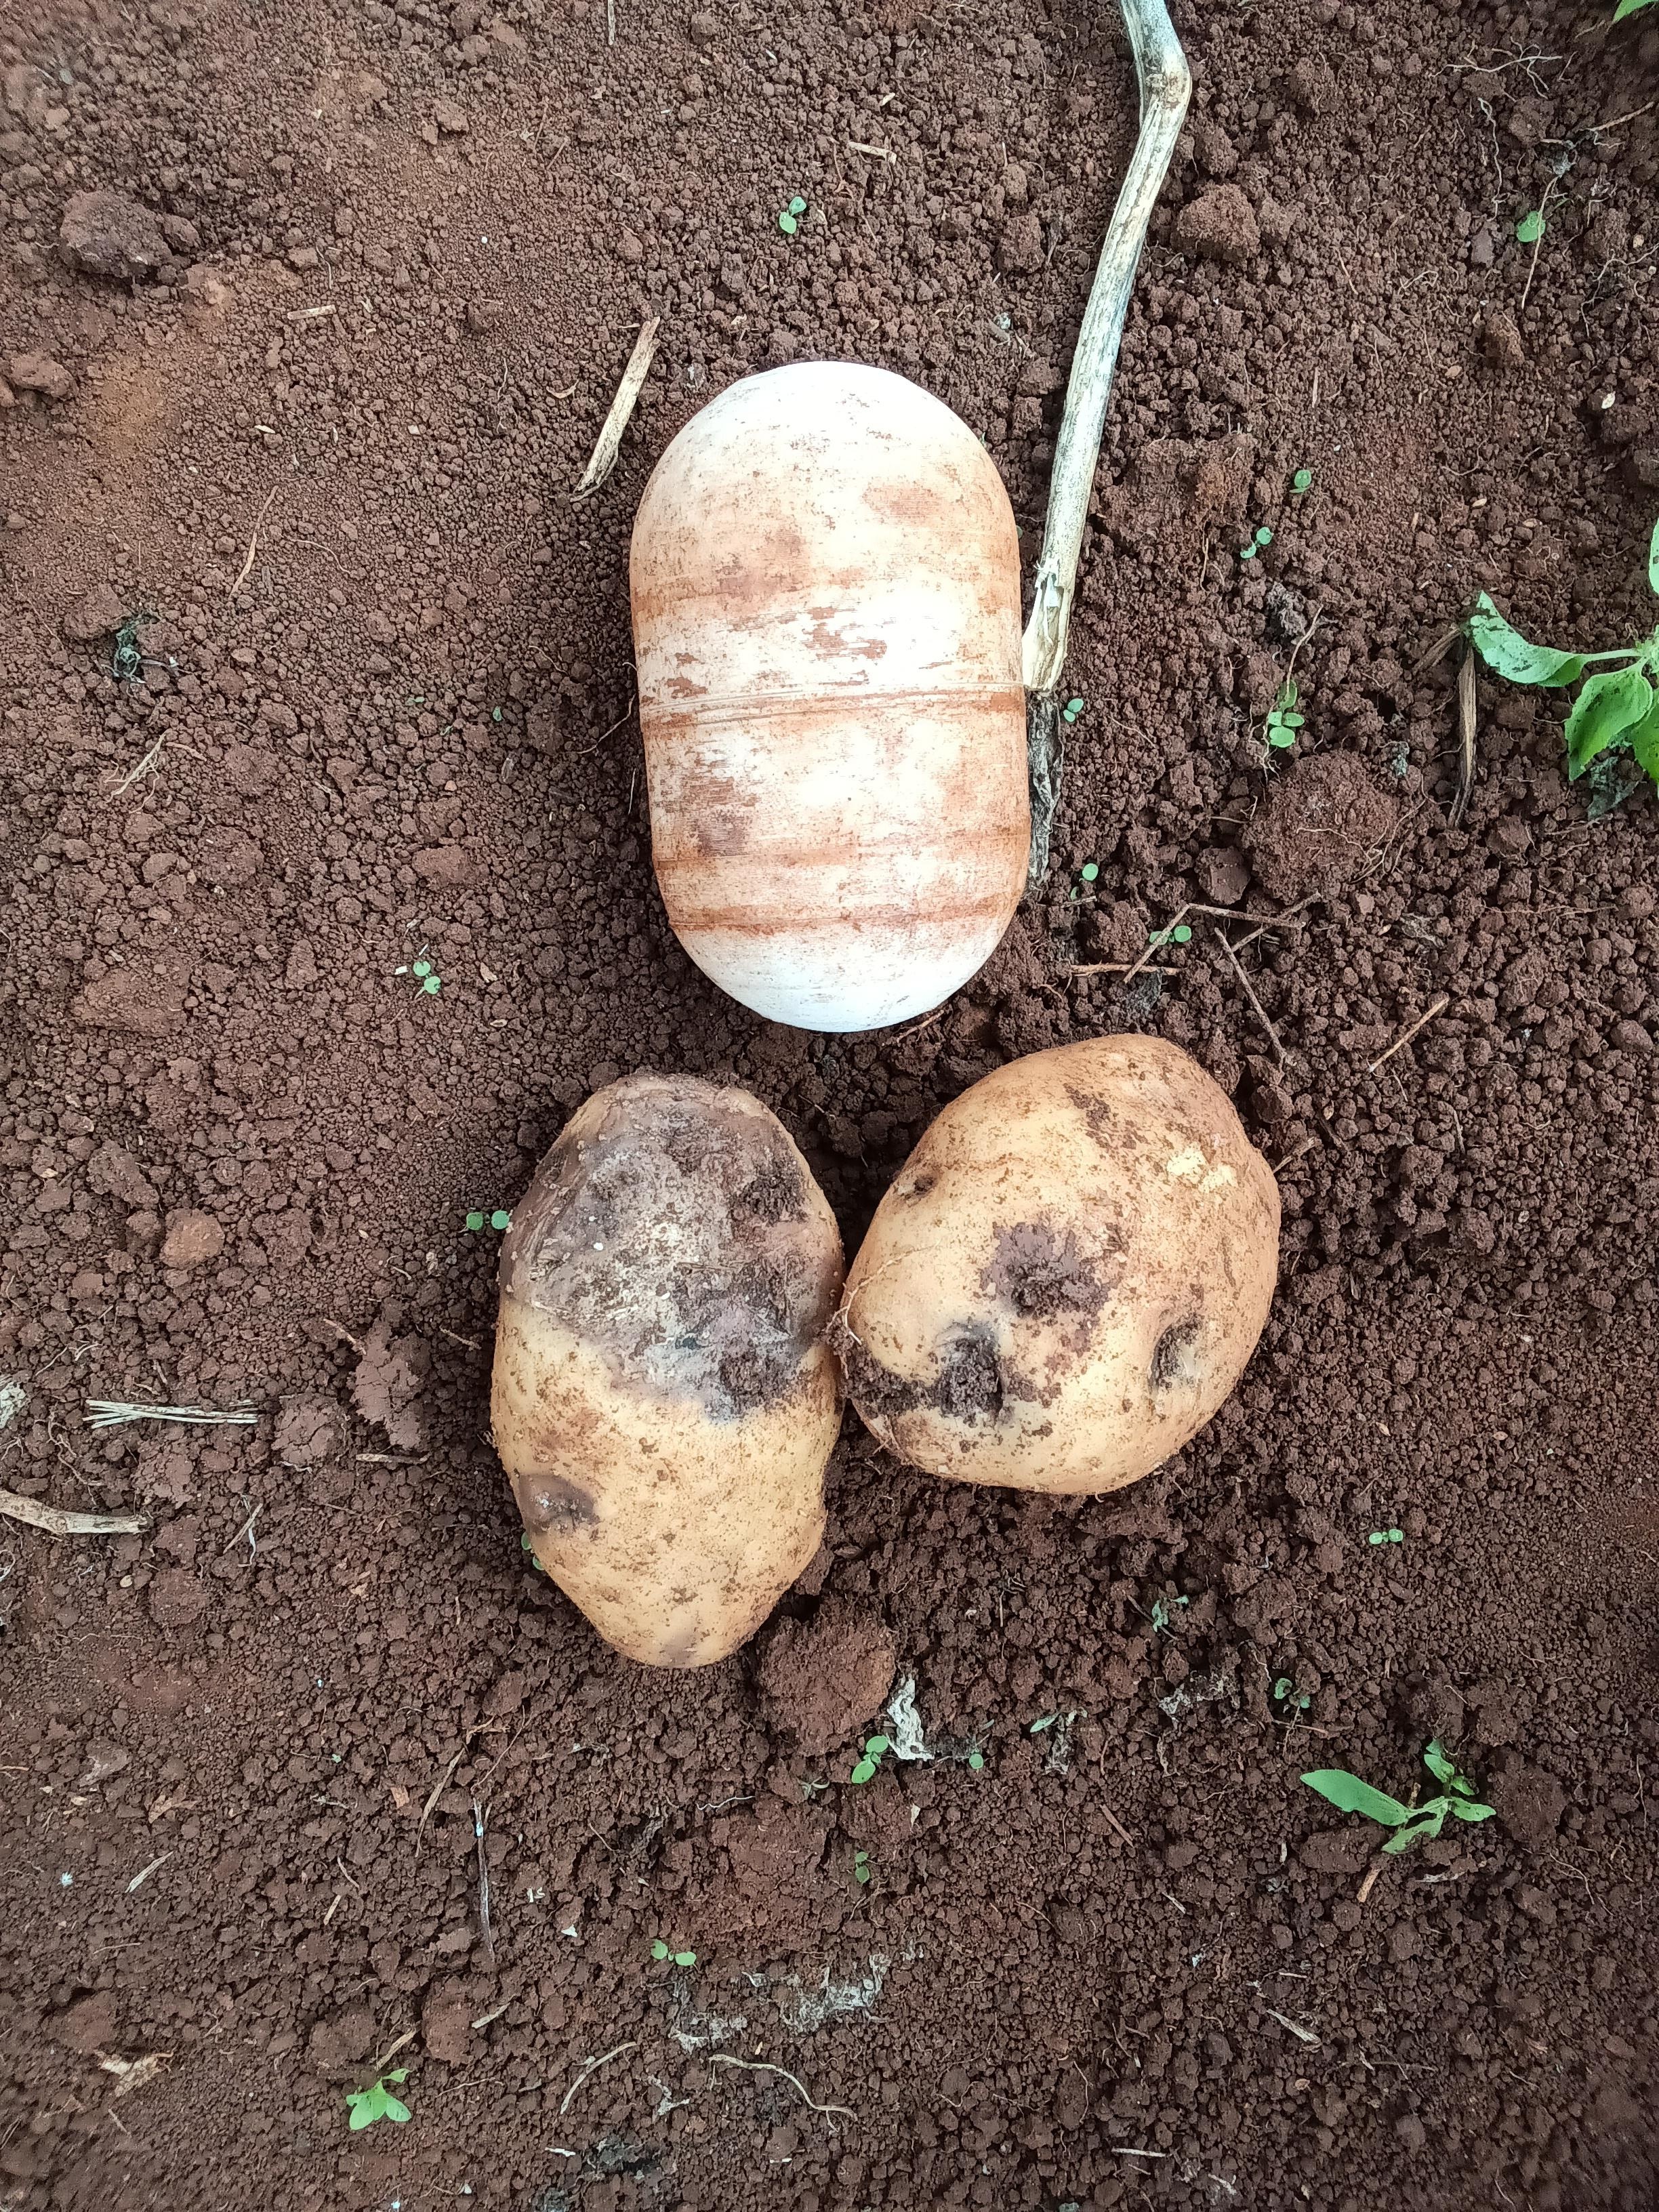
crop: potato
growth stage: harvest
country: Kenya
